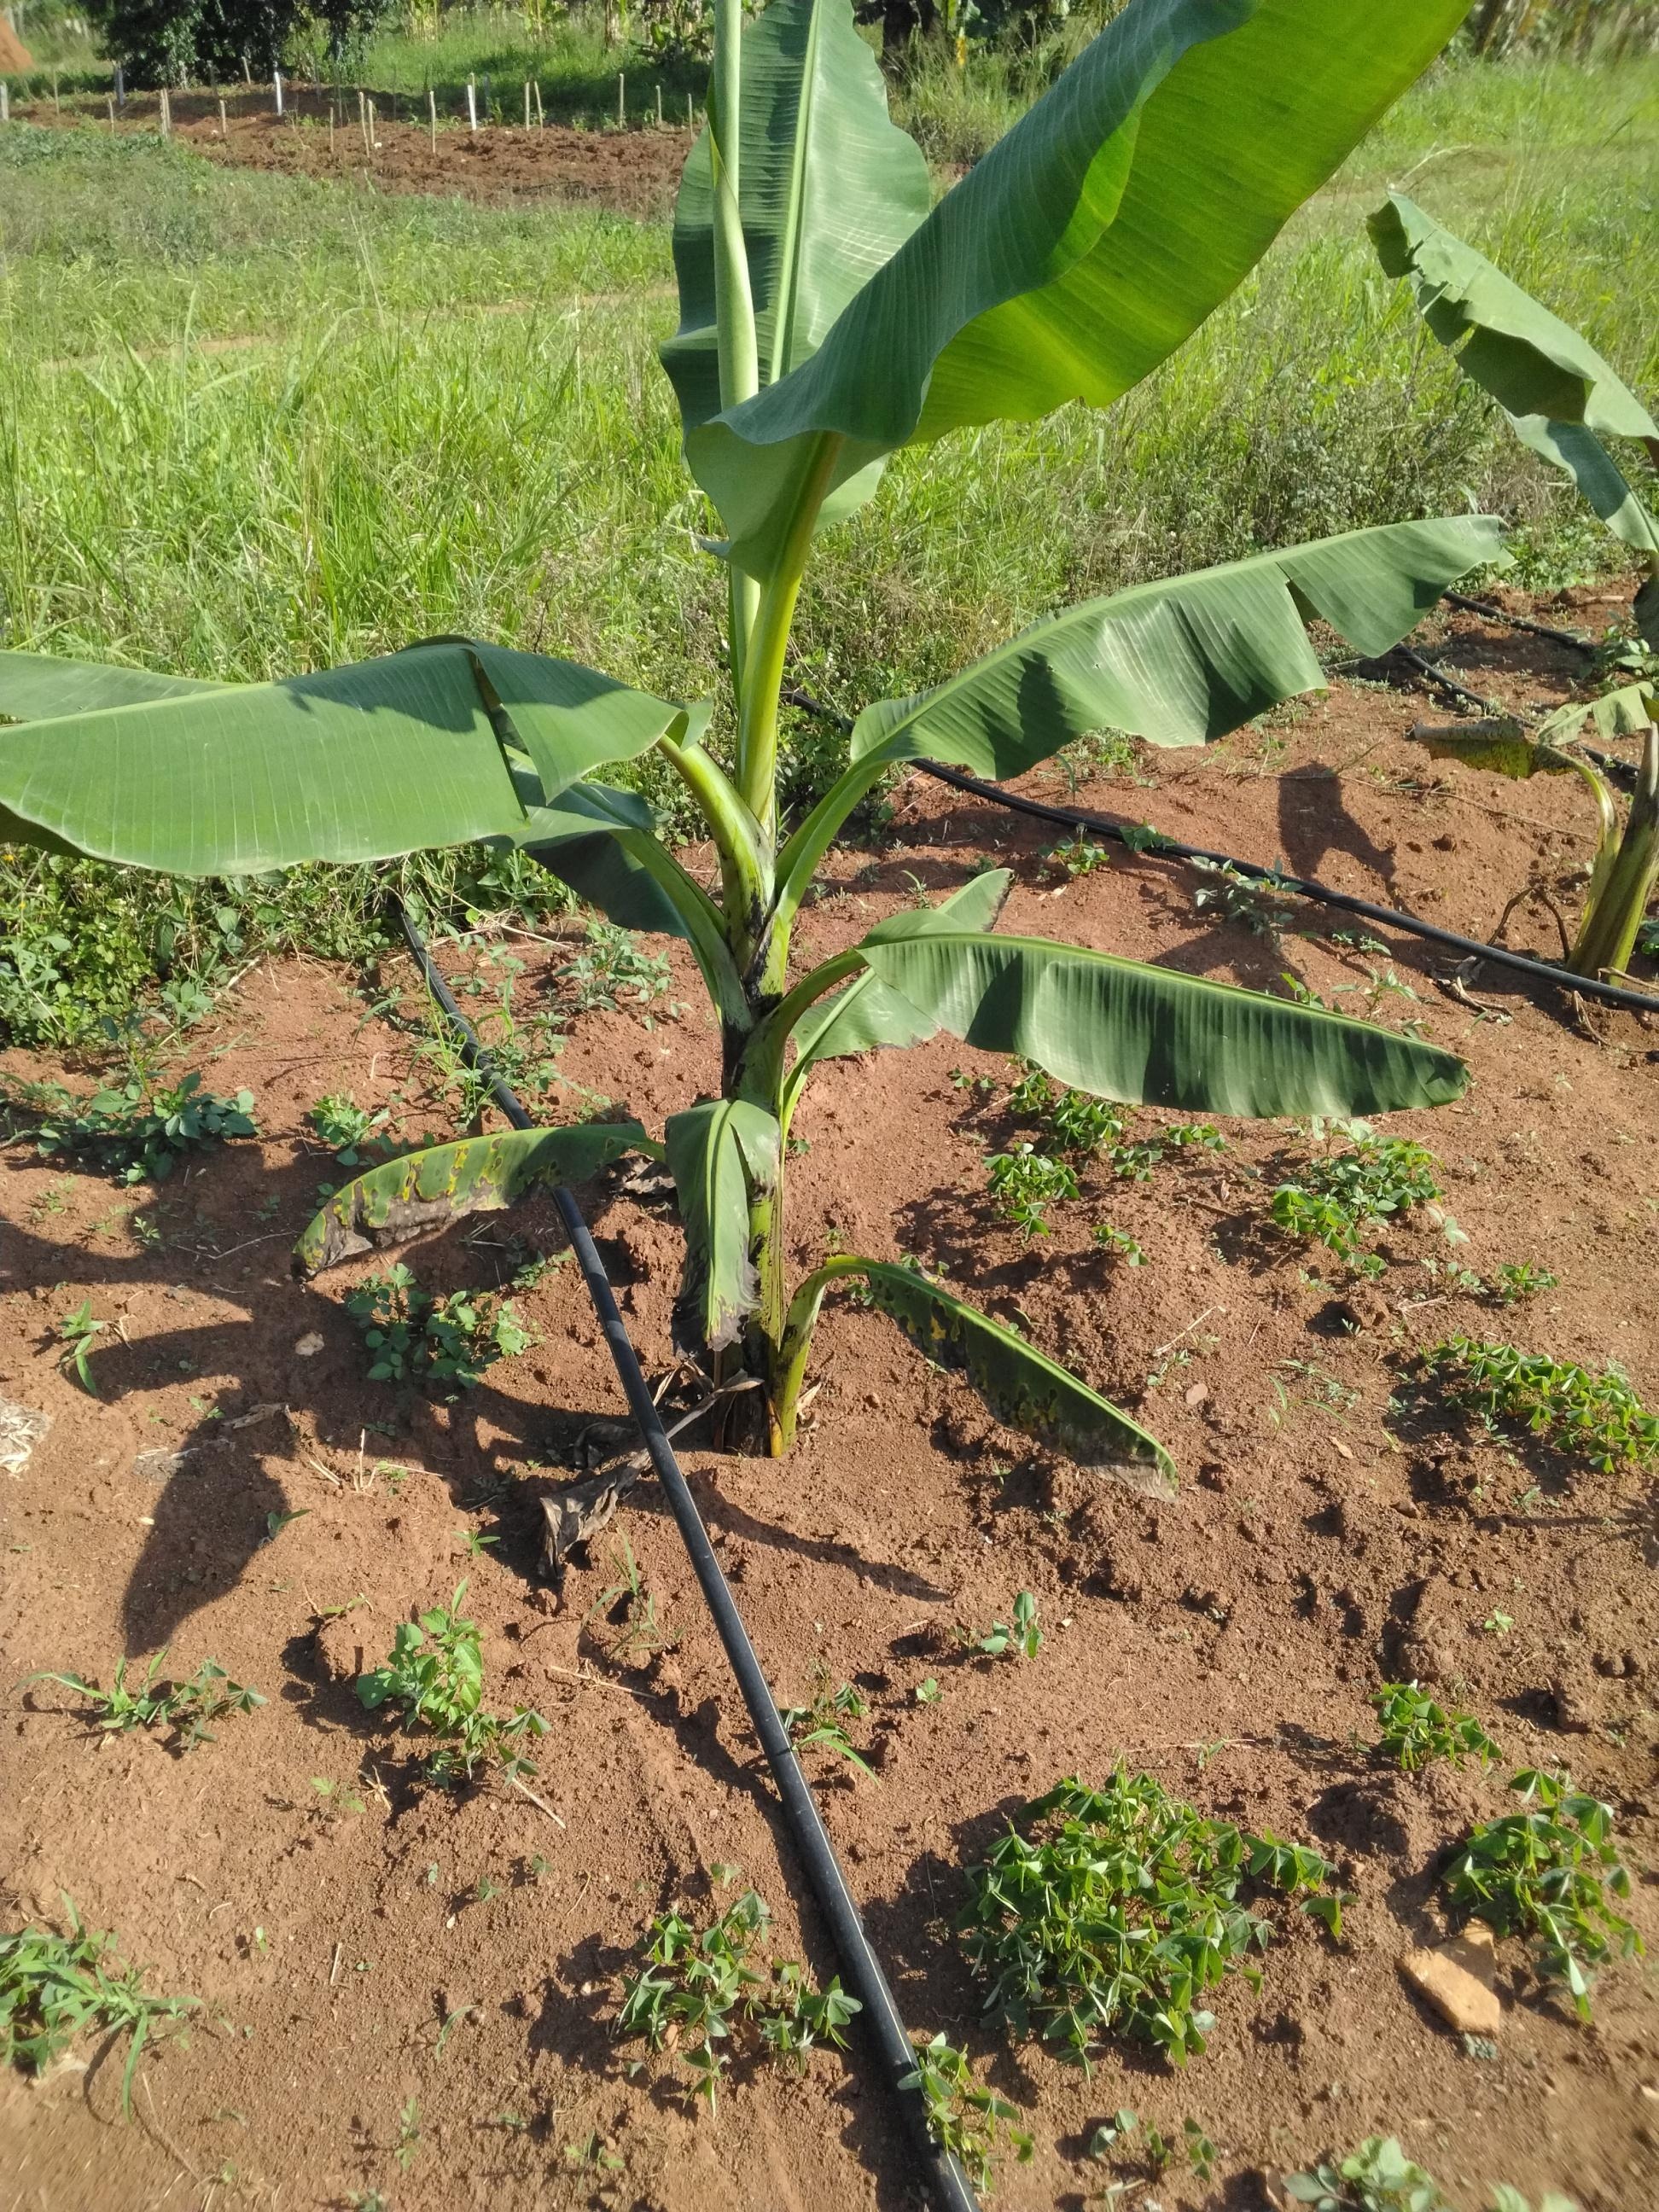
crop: banana
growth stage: vegetative
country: Uganda
